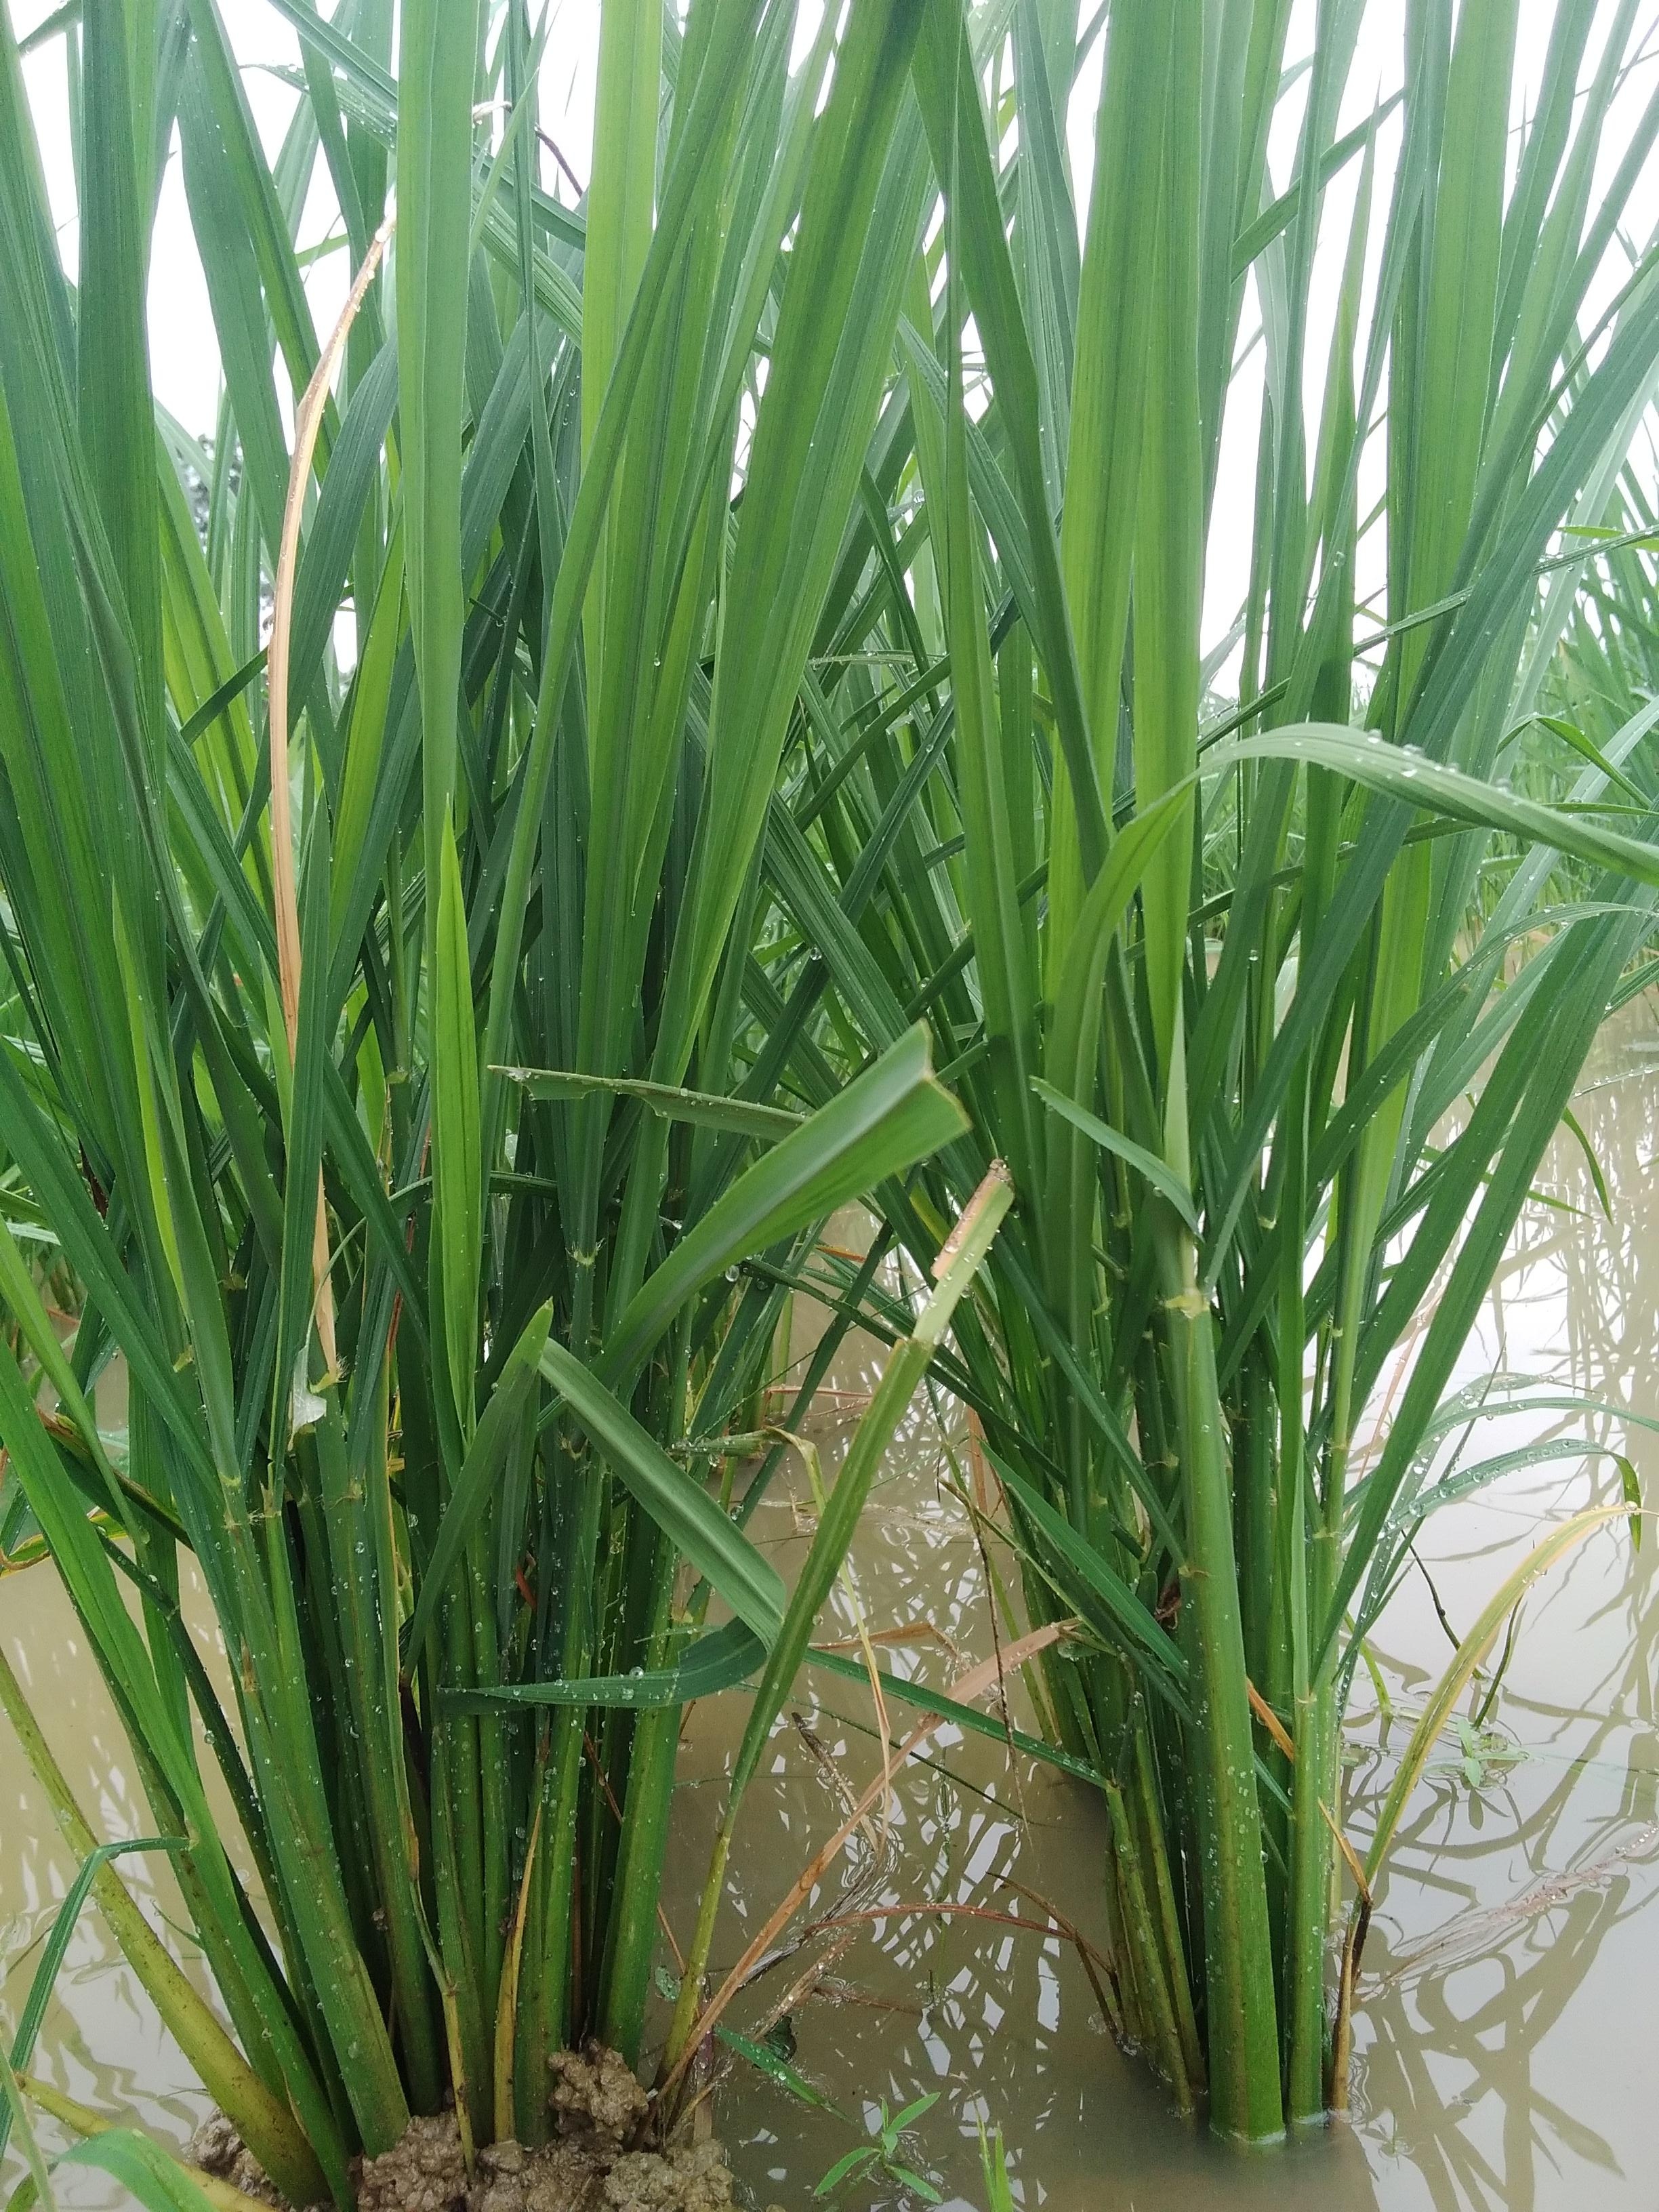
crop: rice
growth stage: vegetative
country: Nigeria
